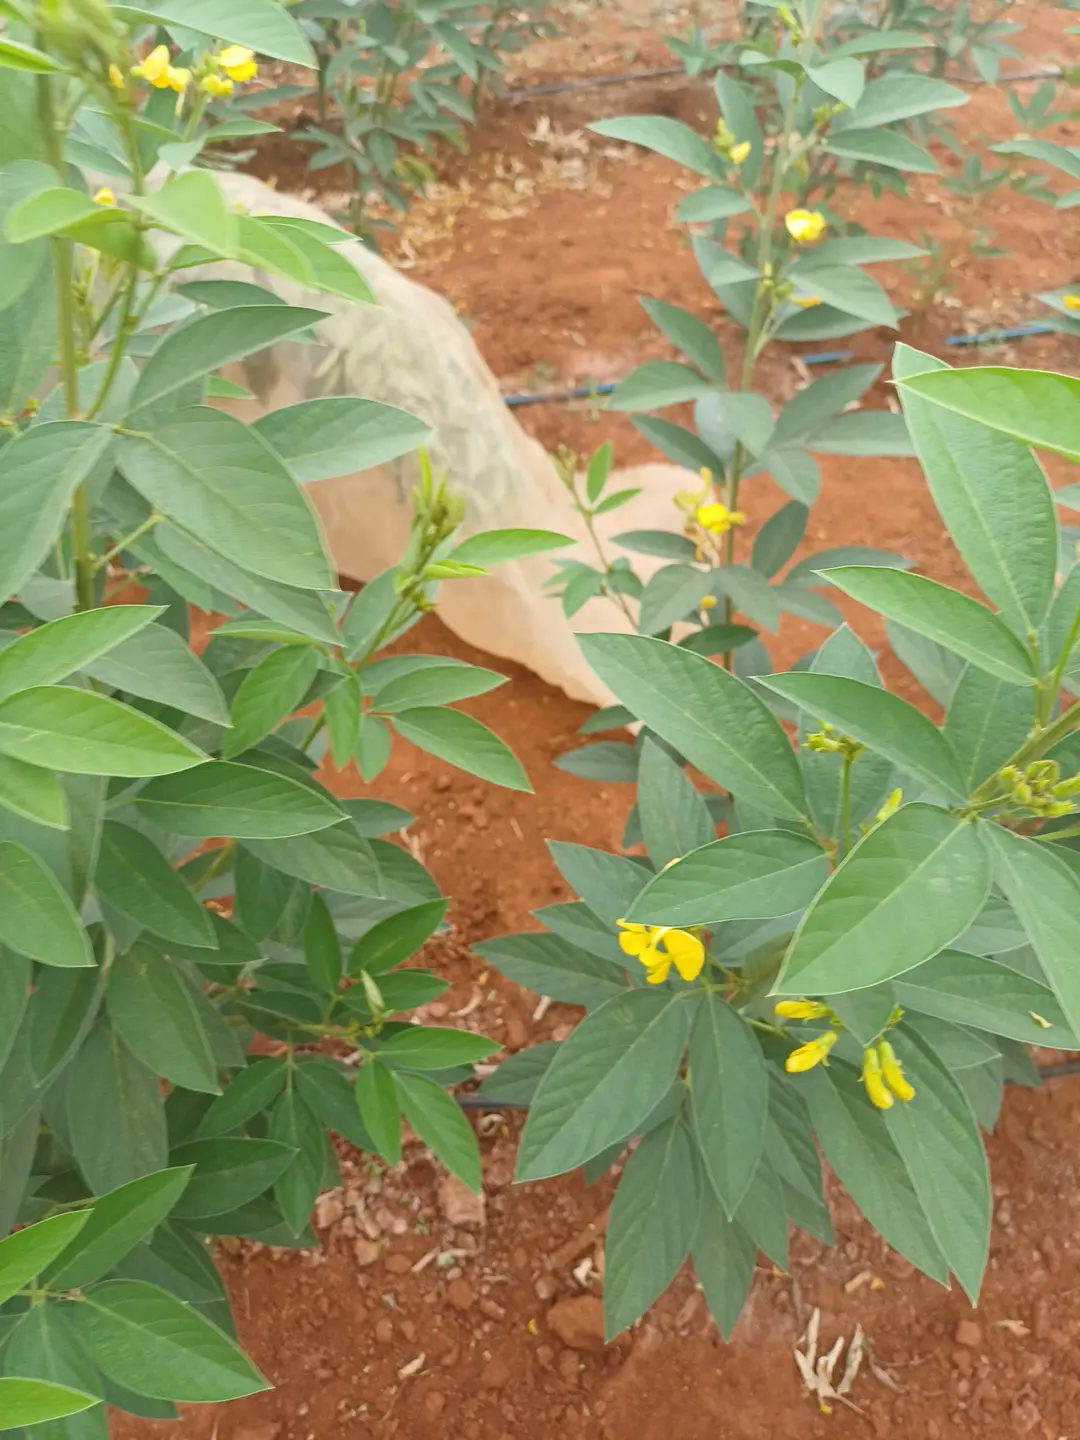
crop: pigeonpea
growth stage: flowering
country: Kenya
